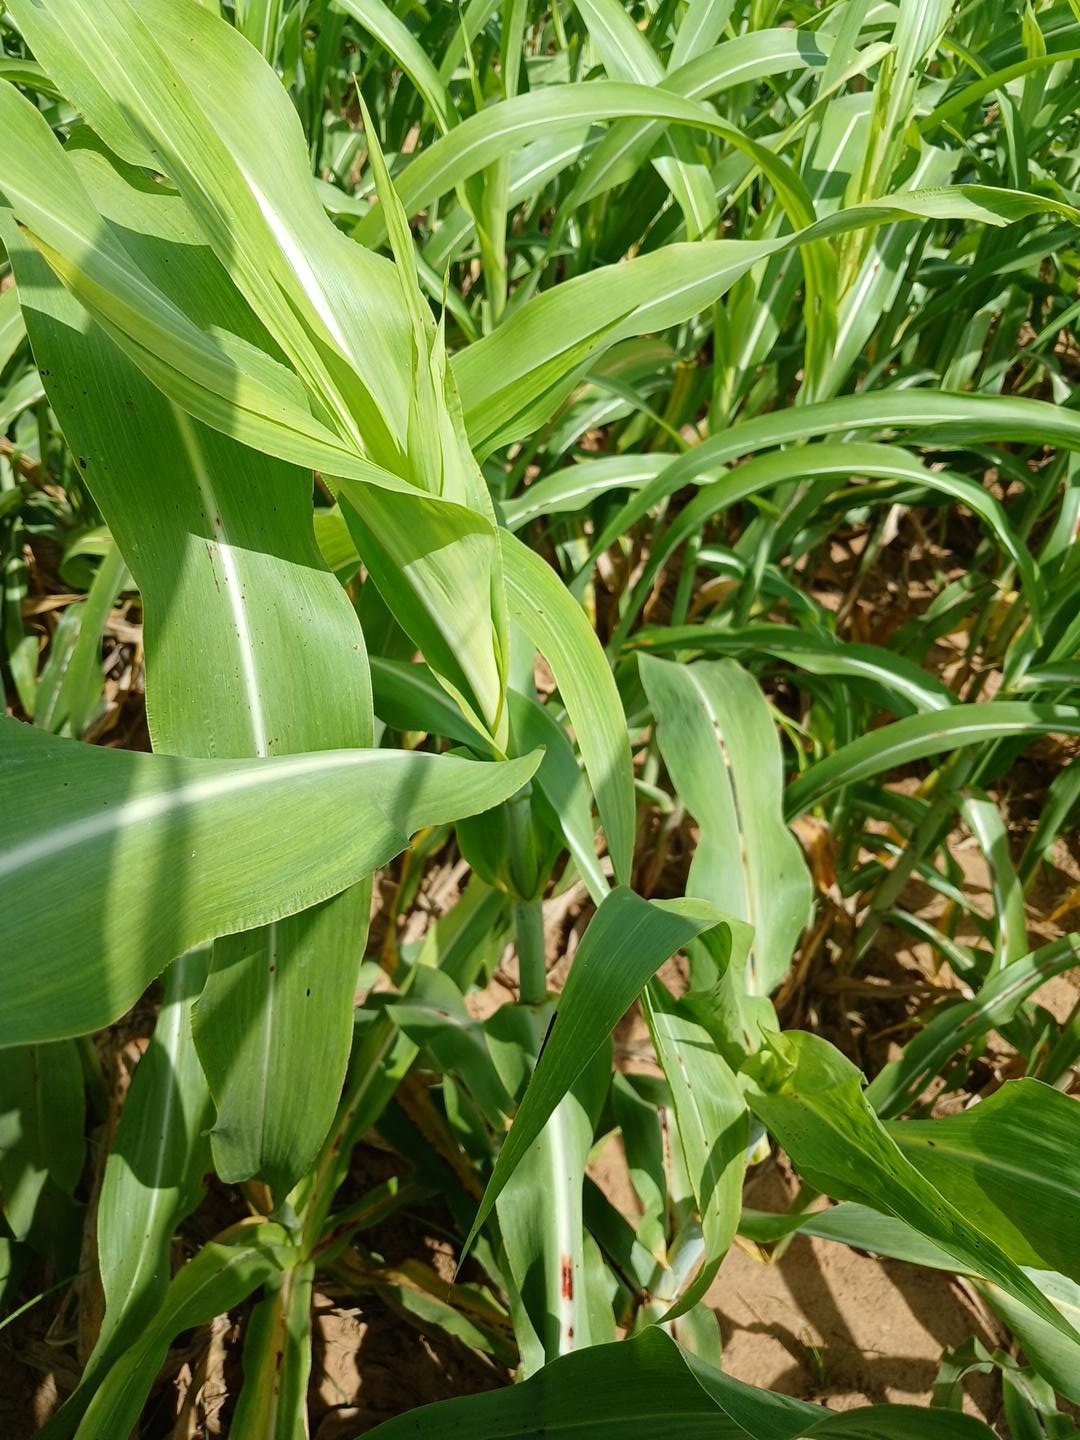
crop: sorghum
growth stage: vegetative
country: Senegal
